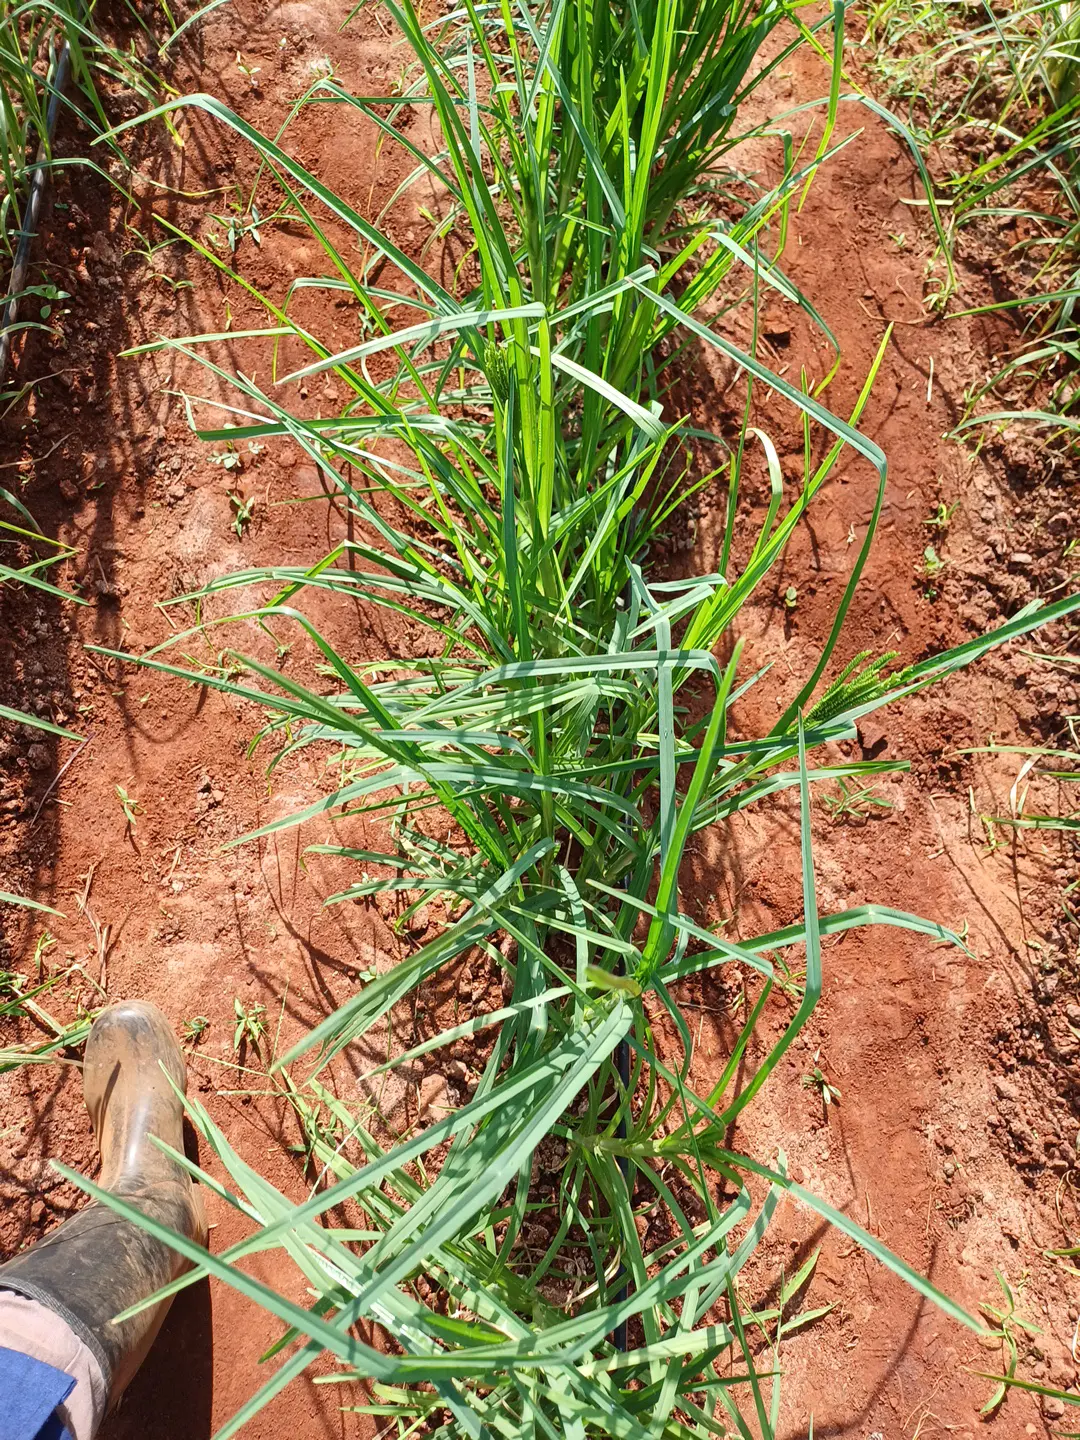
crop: finger millet
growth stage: flowering
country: Kenya
